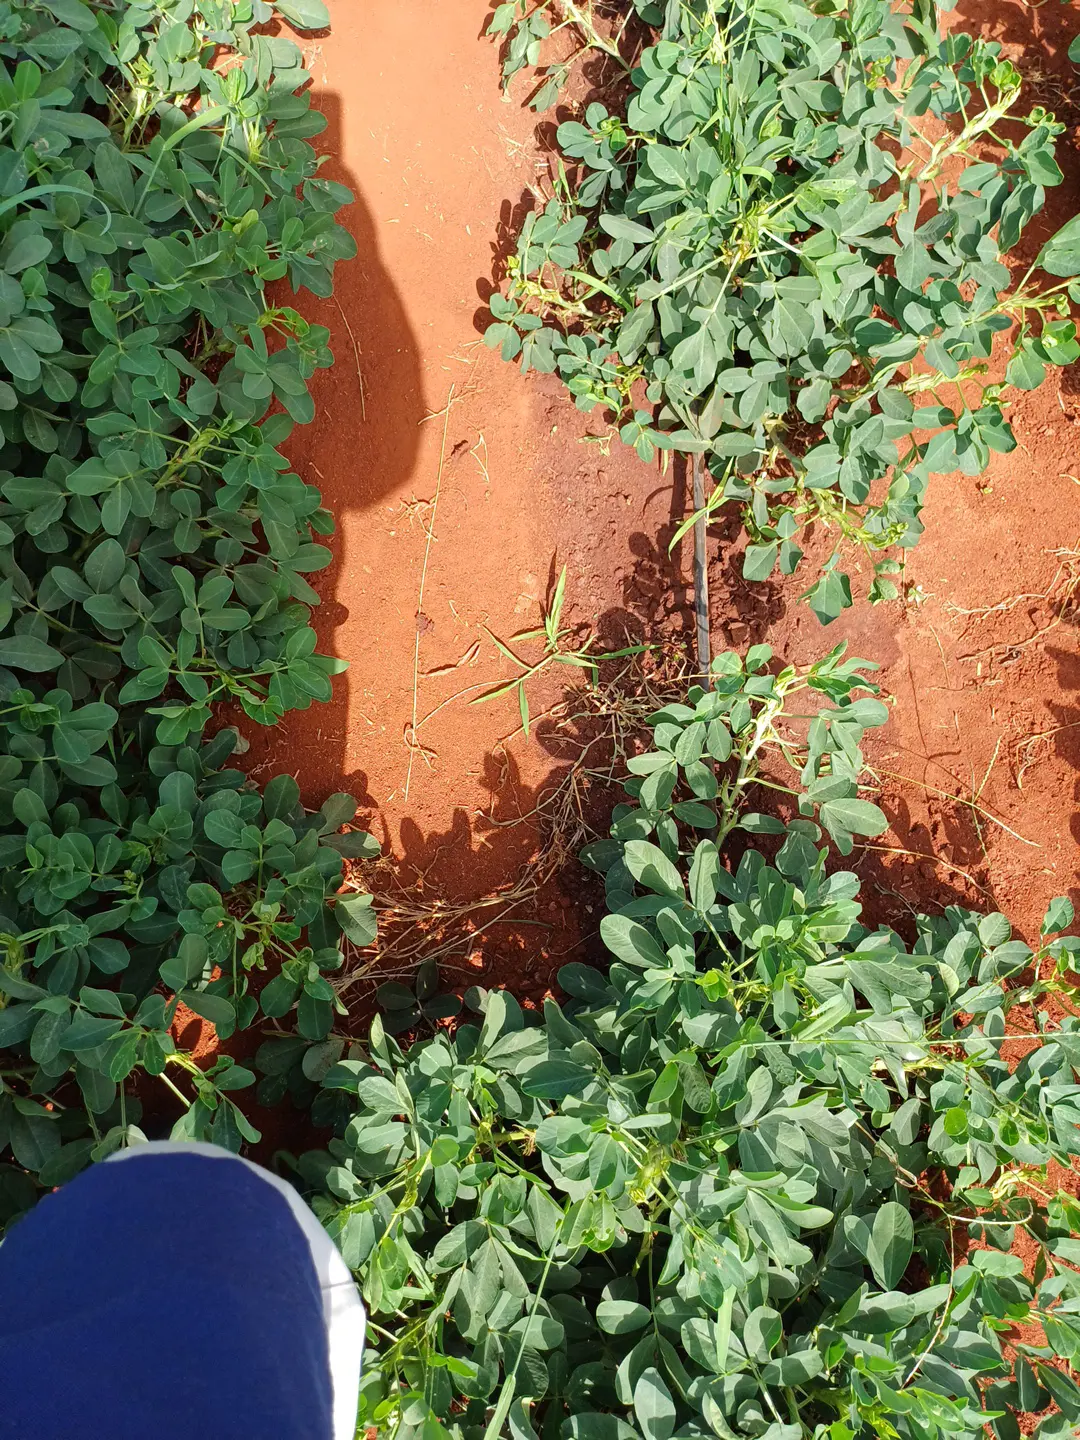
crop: groundnut
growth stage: pegging
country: Kenya
